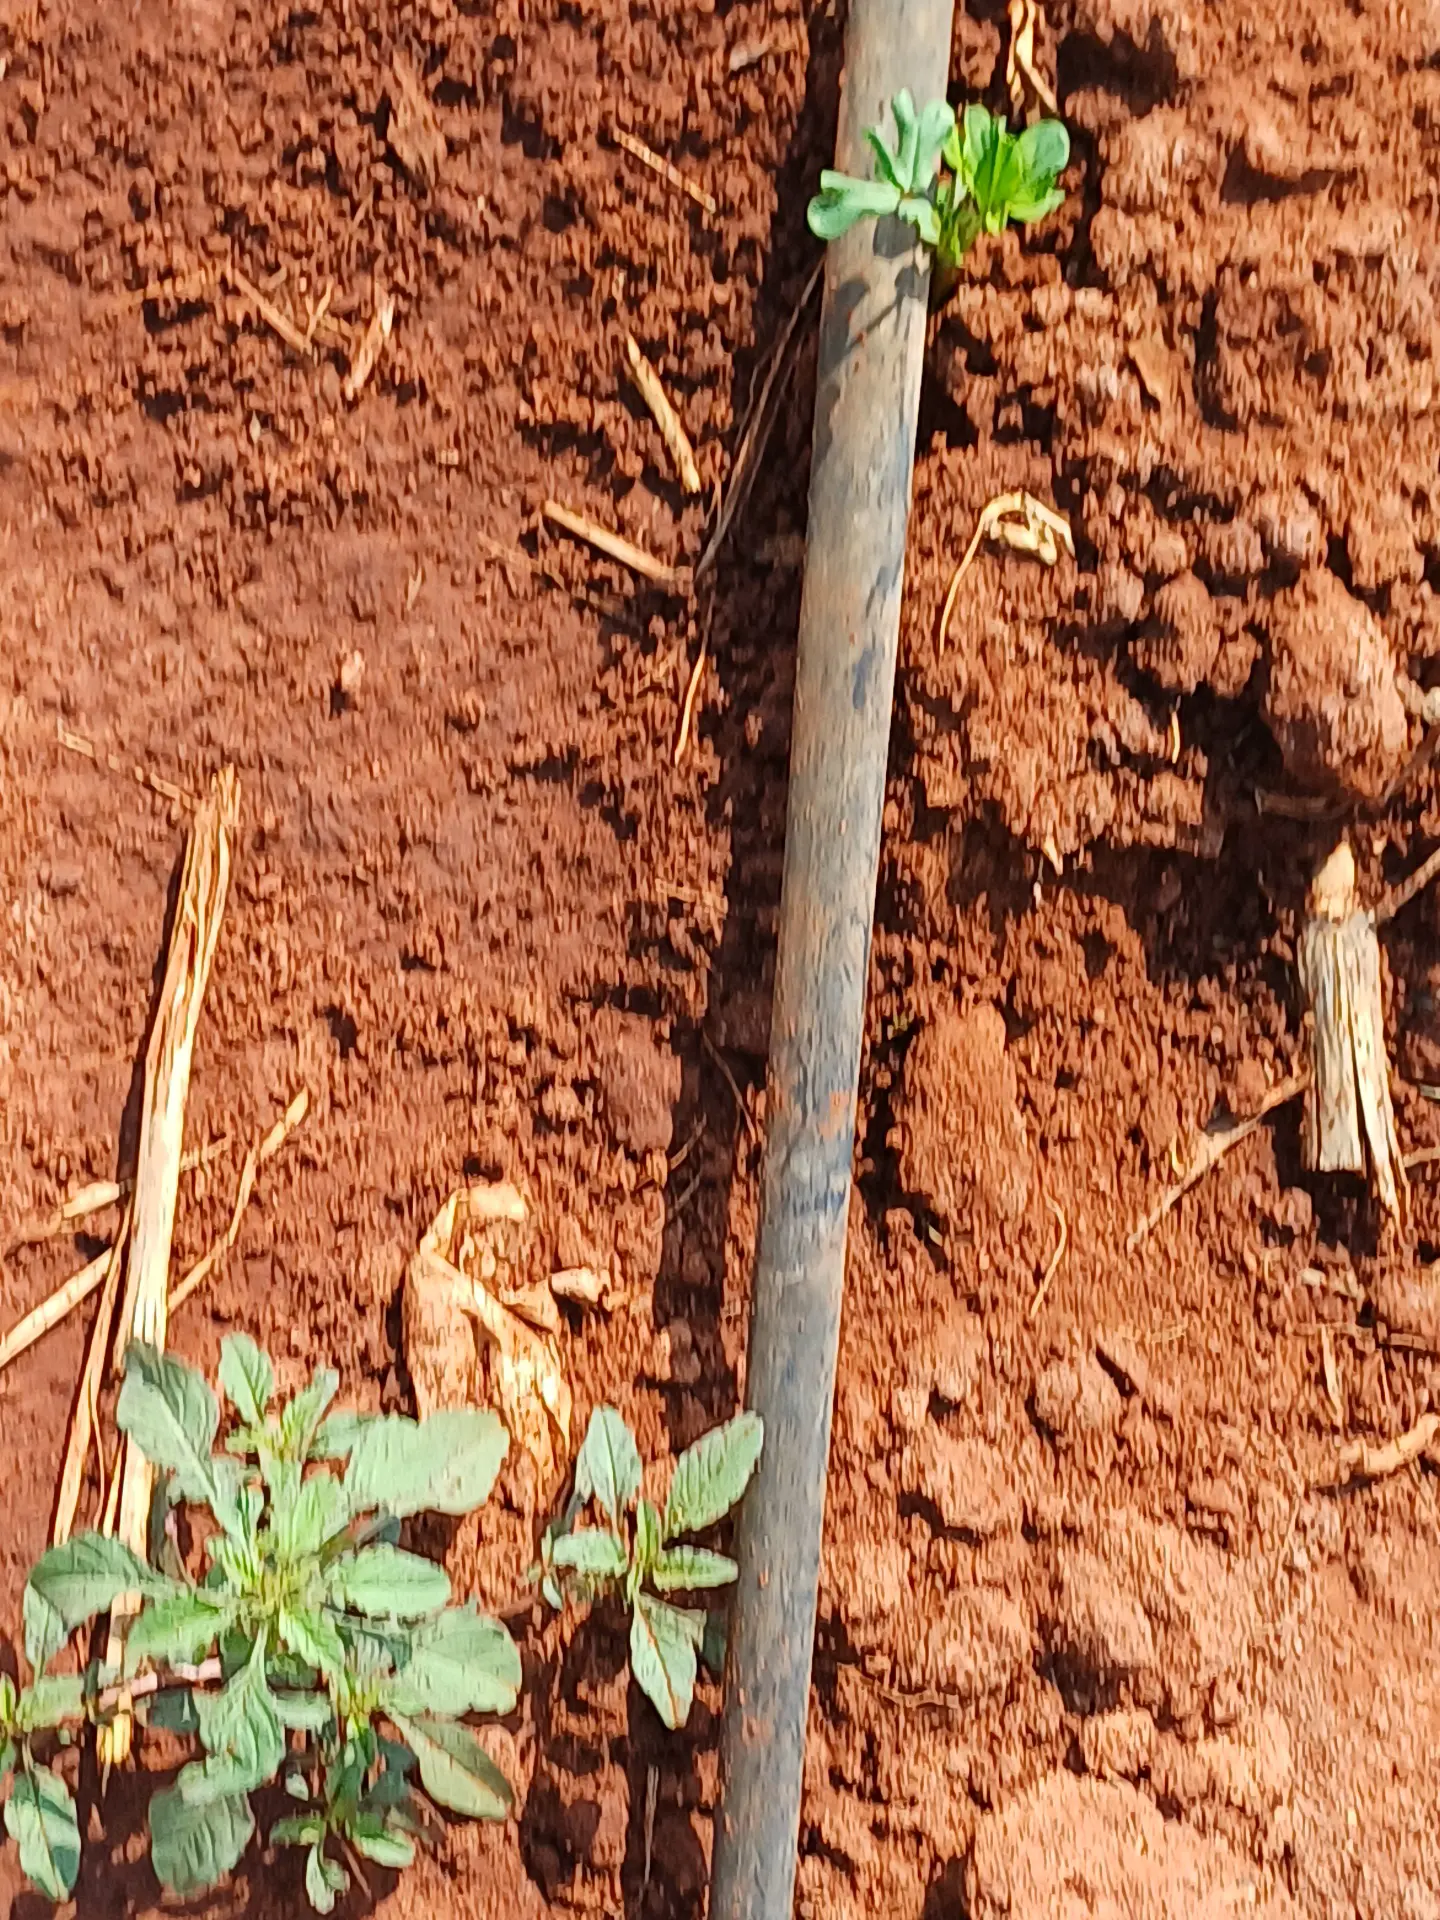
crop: groundnut
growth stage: vegetative
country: Kenya
